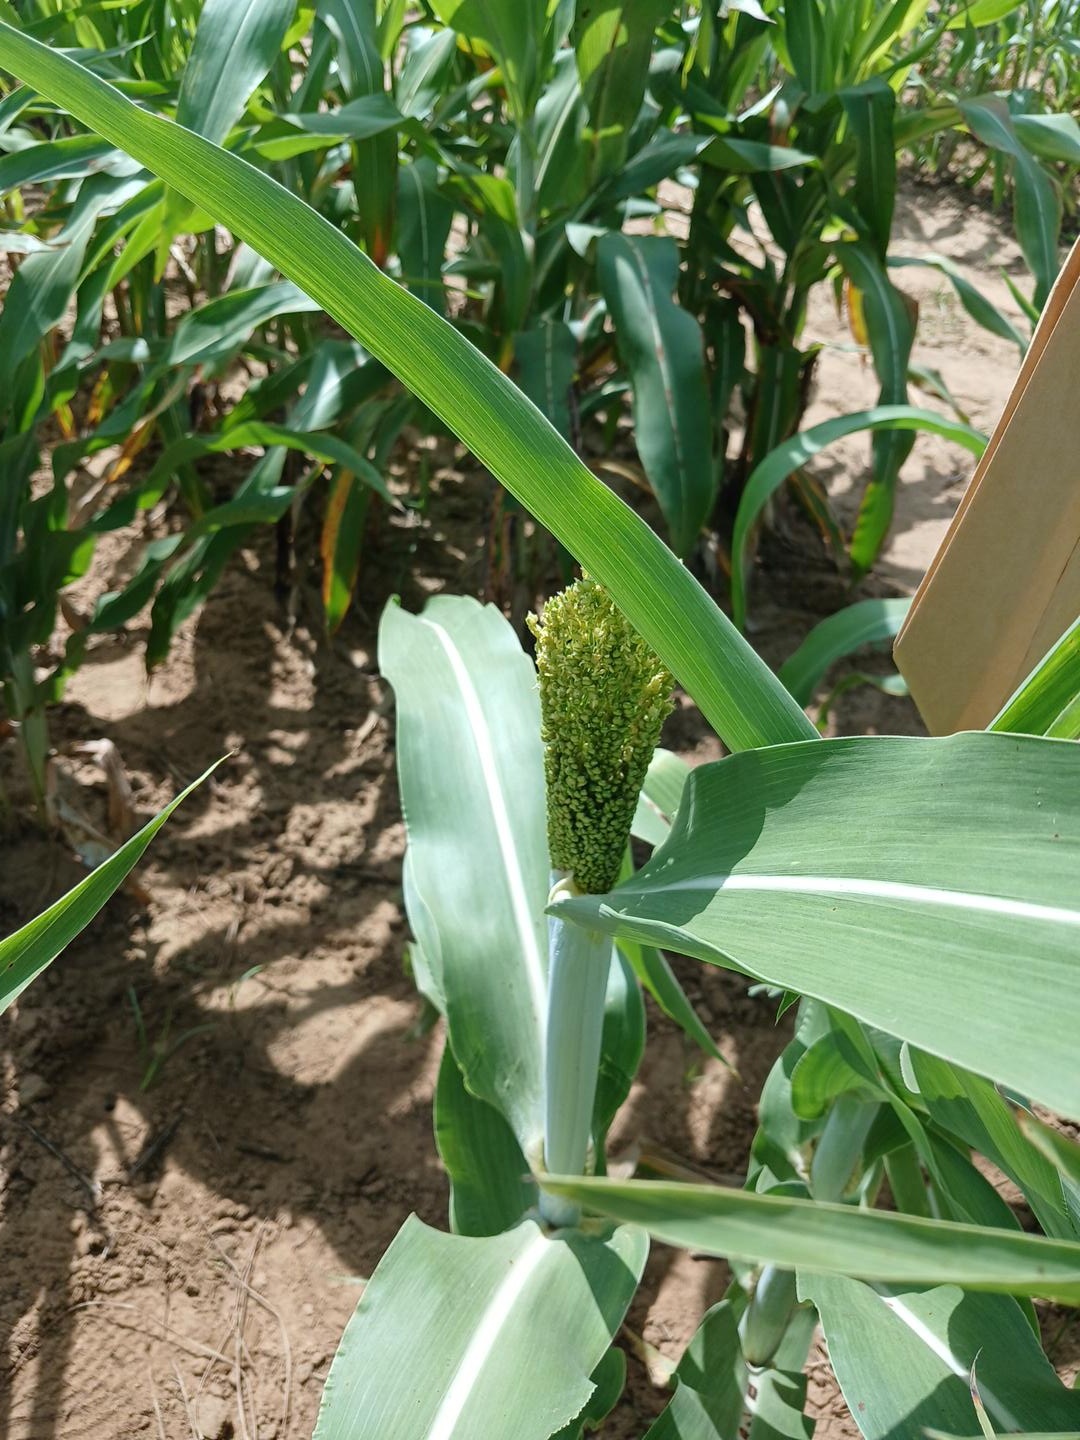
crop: sorghum
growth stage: heading tuber
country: Senegal
